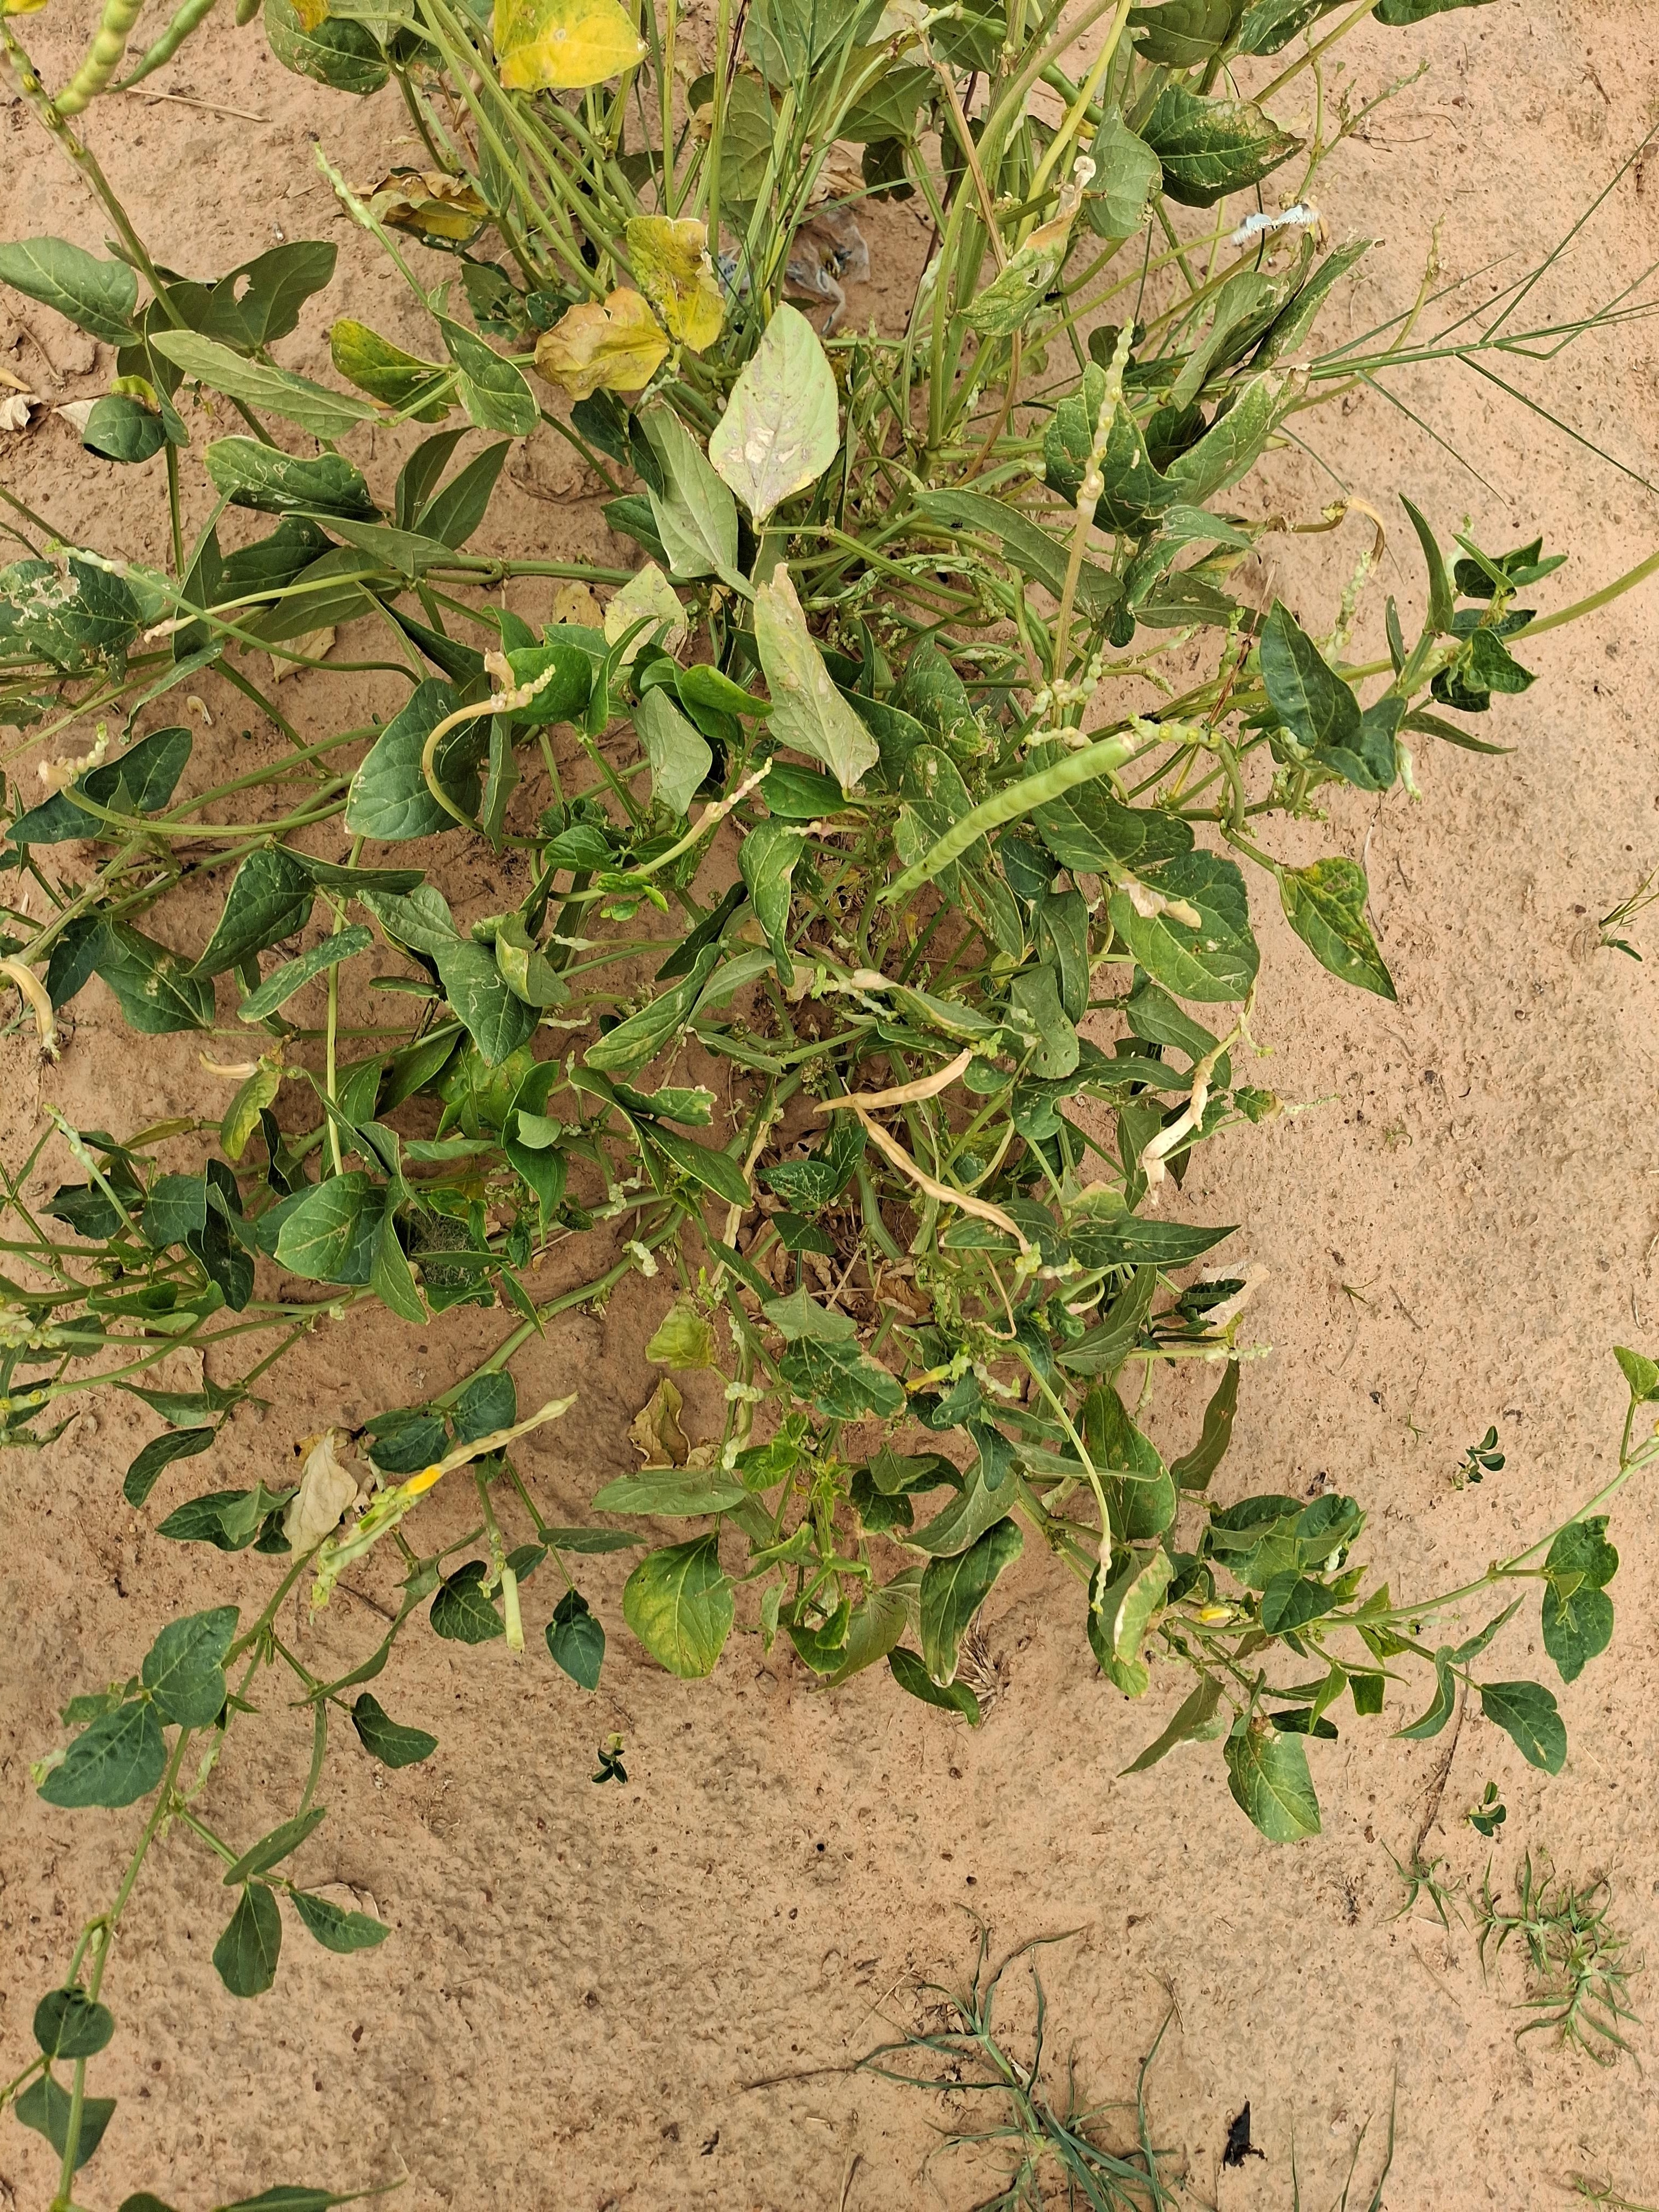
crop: cowpea
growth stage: harvest maturity
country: Nigeria
